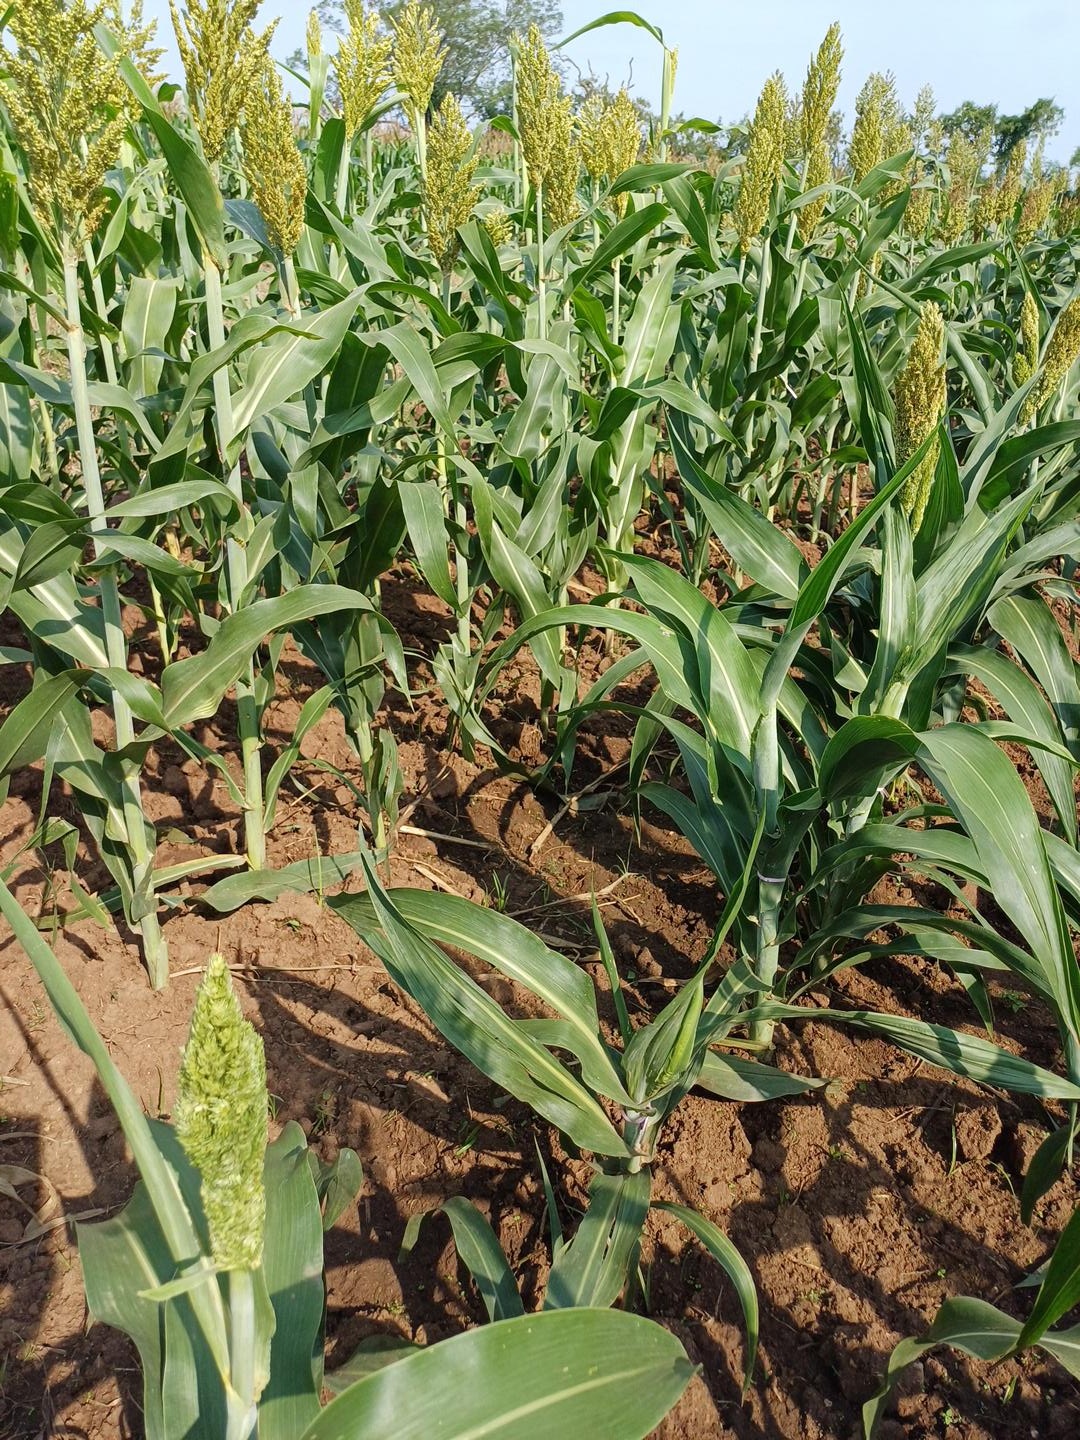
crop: sorghum
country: Kenya
